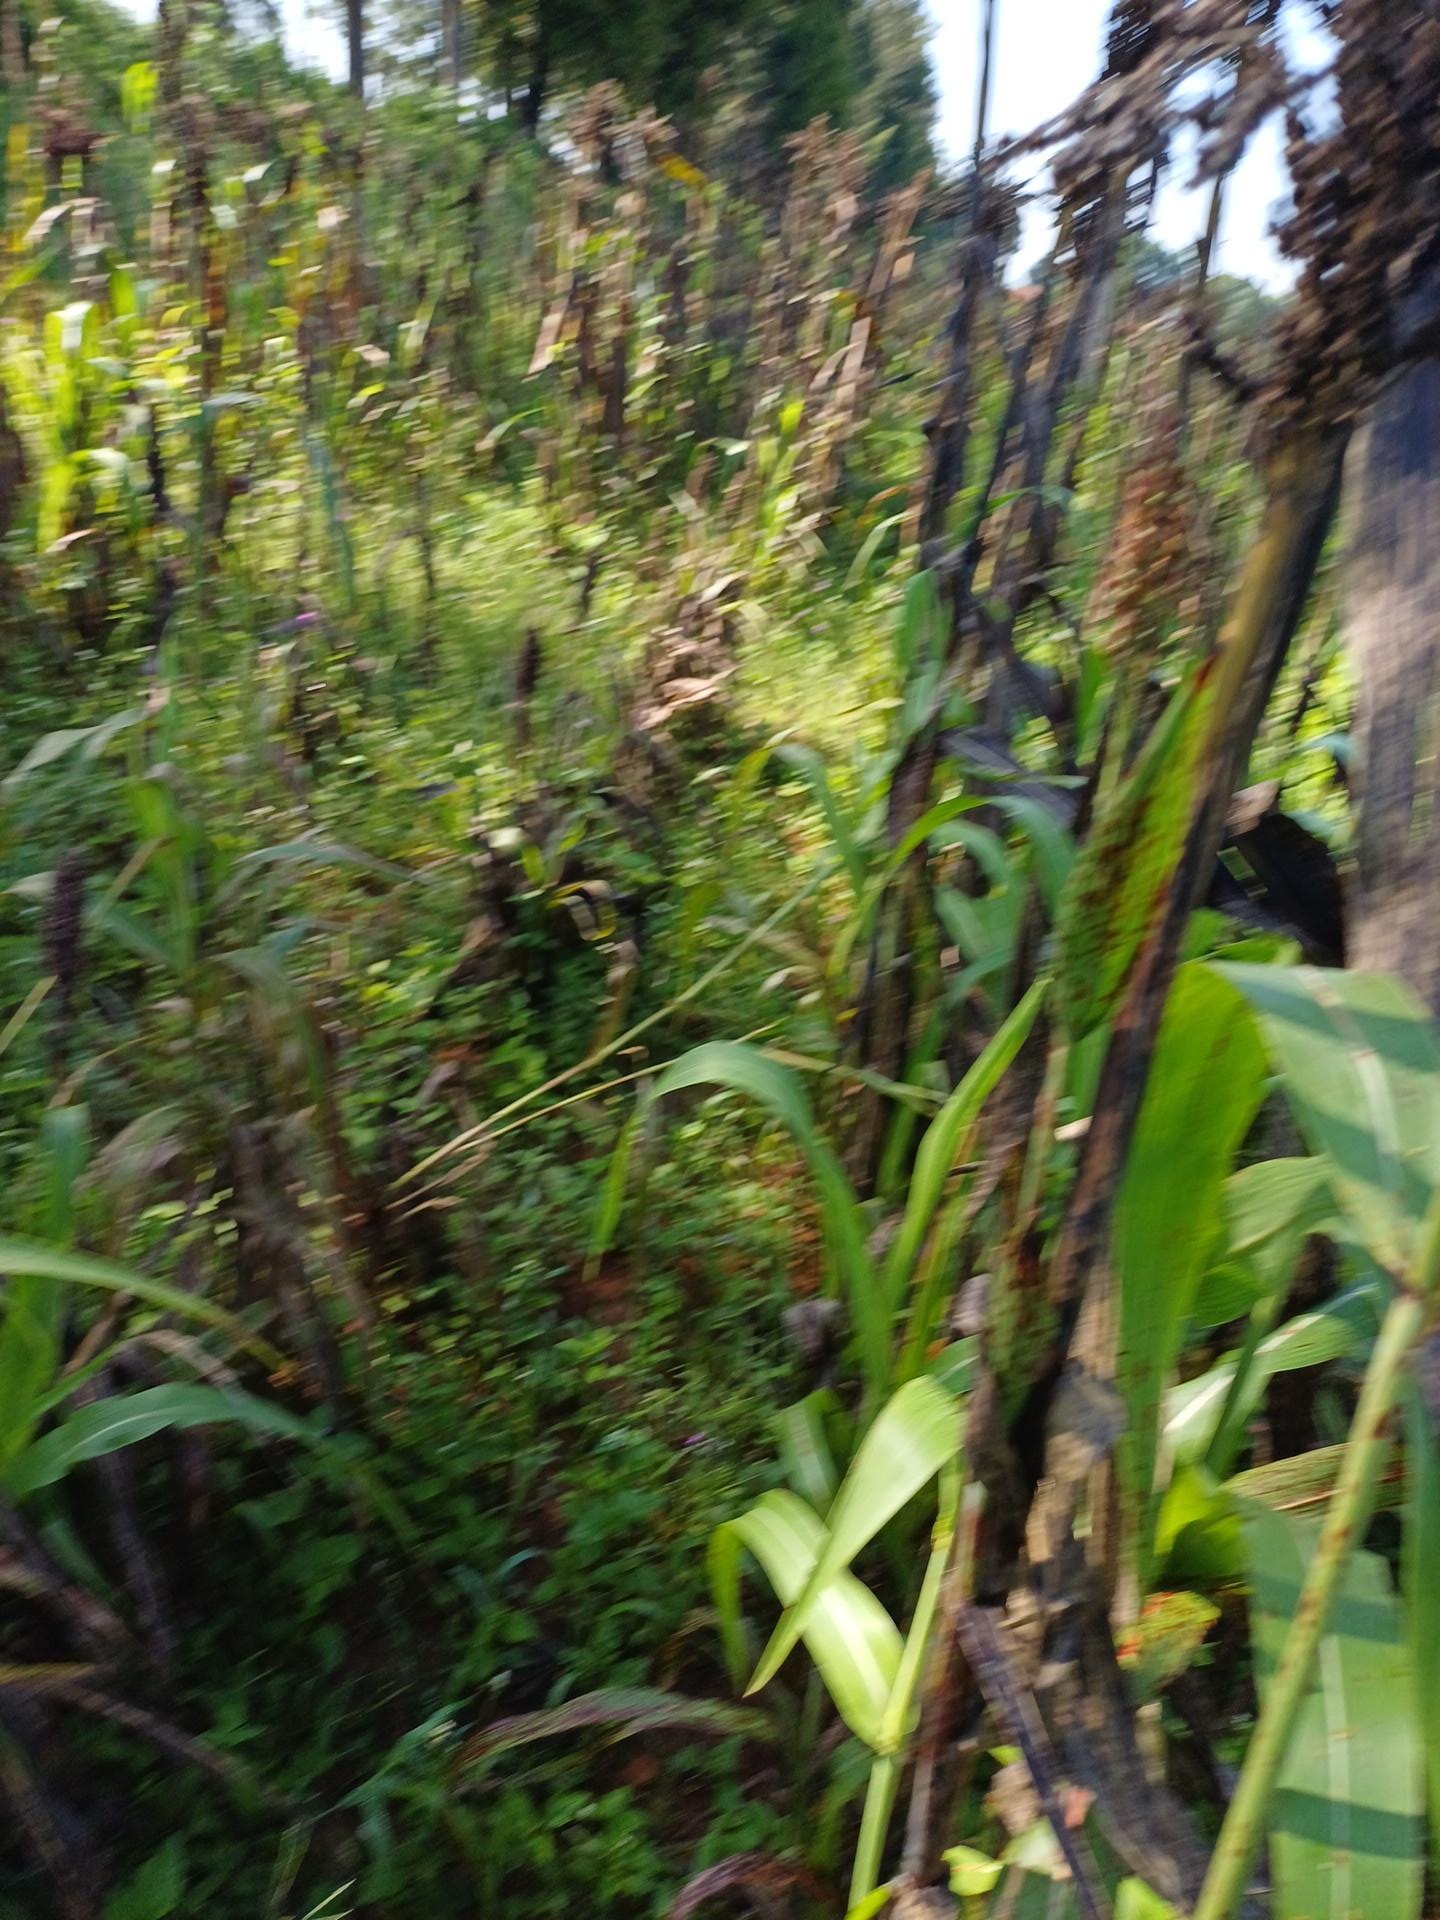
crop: sorghum
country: Kenya
